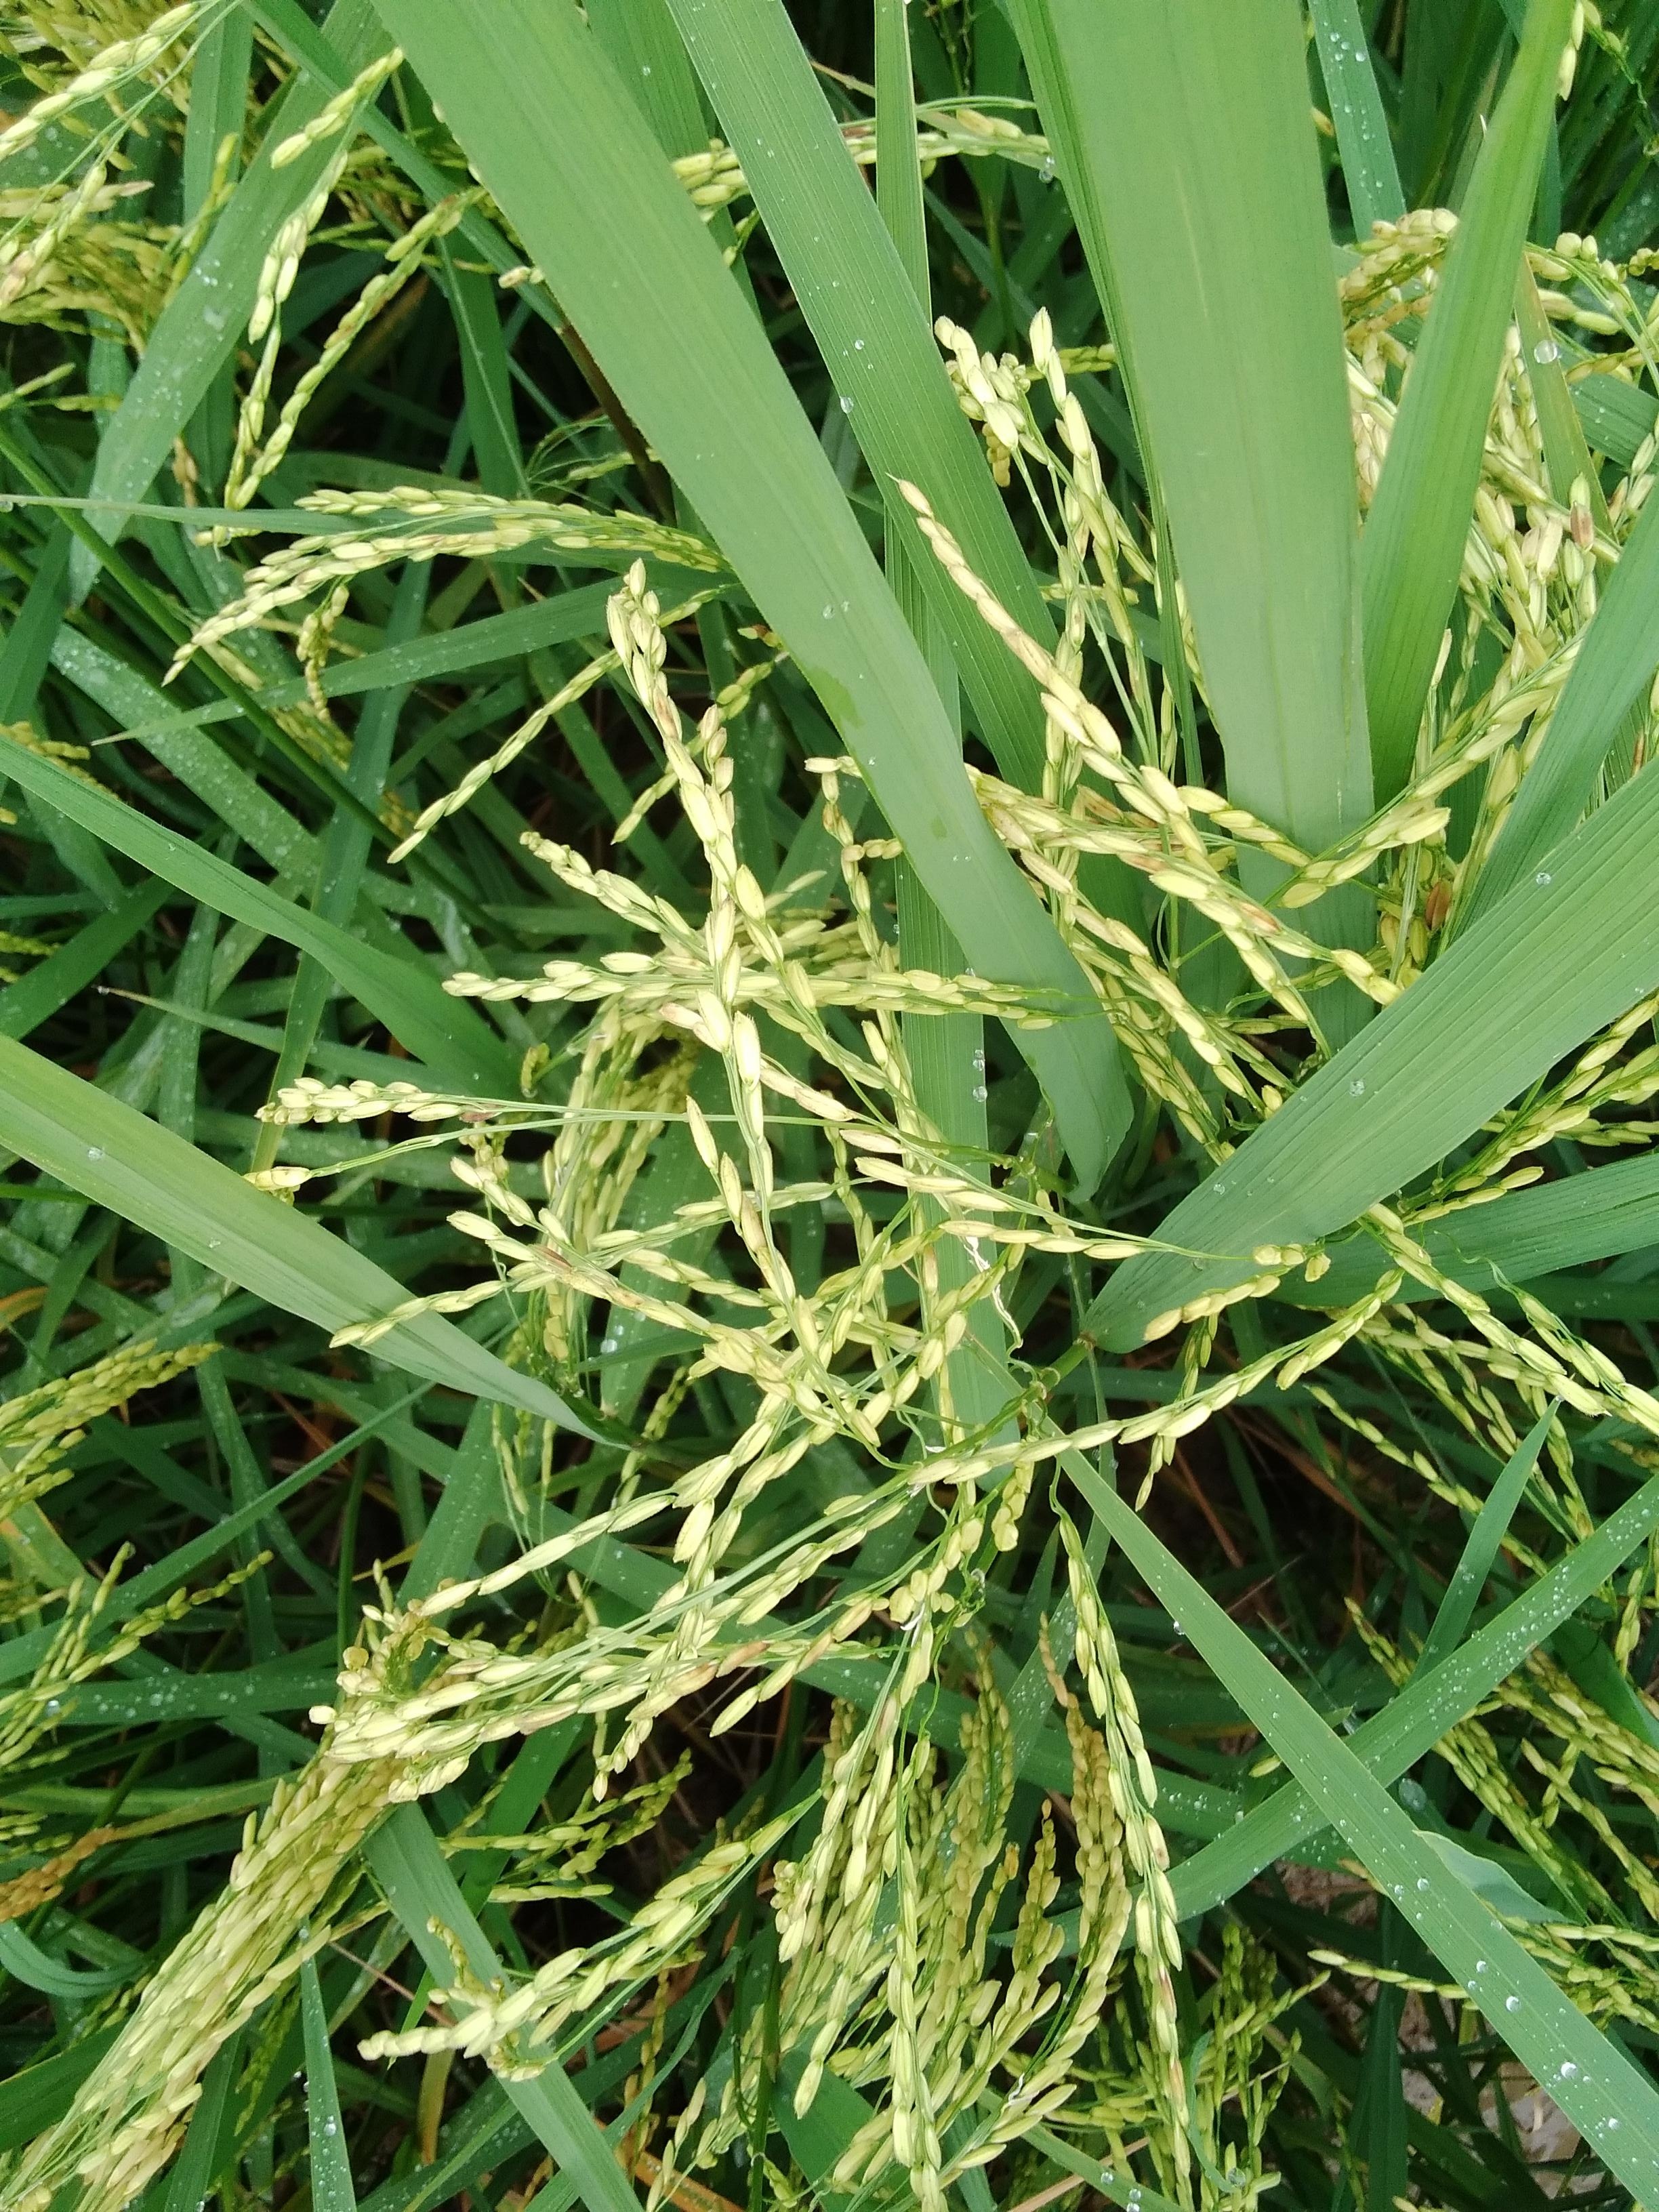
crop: rice
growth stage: ripening
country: Nigeria
